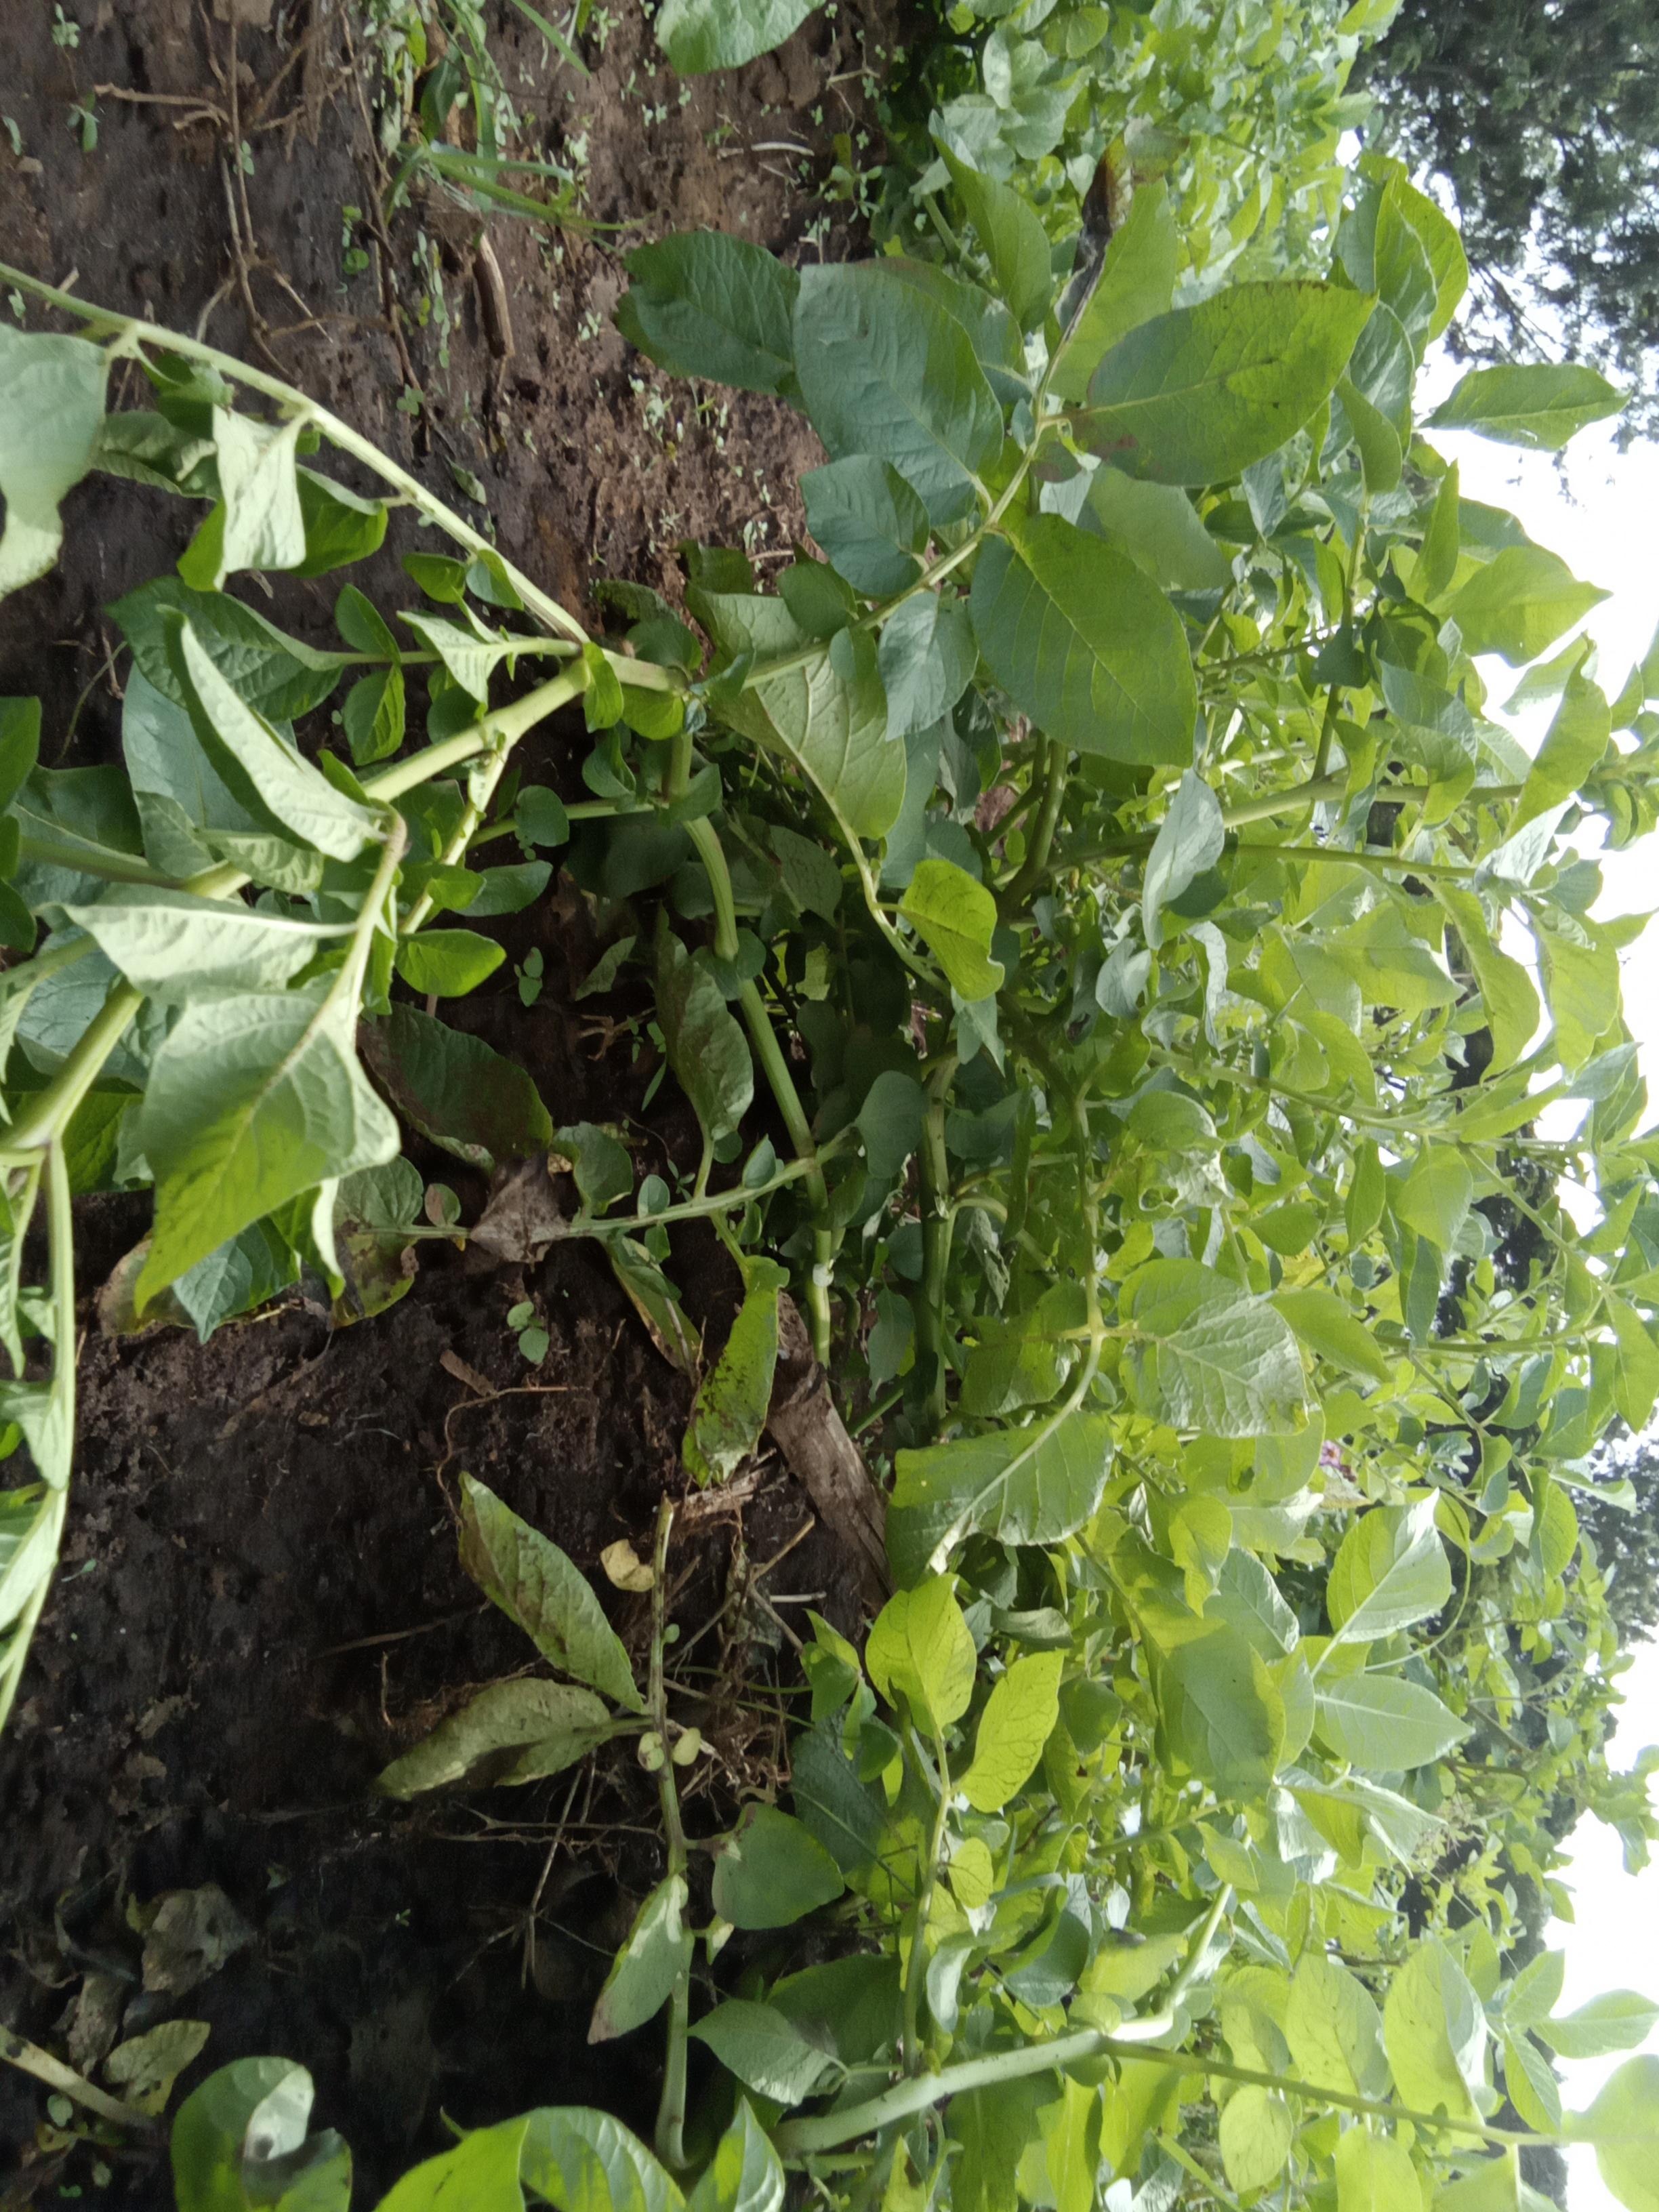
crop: potato
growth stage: vegetative
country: Kenya
